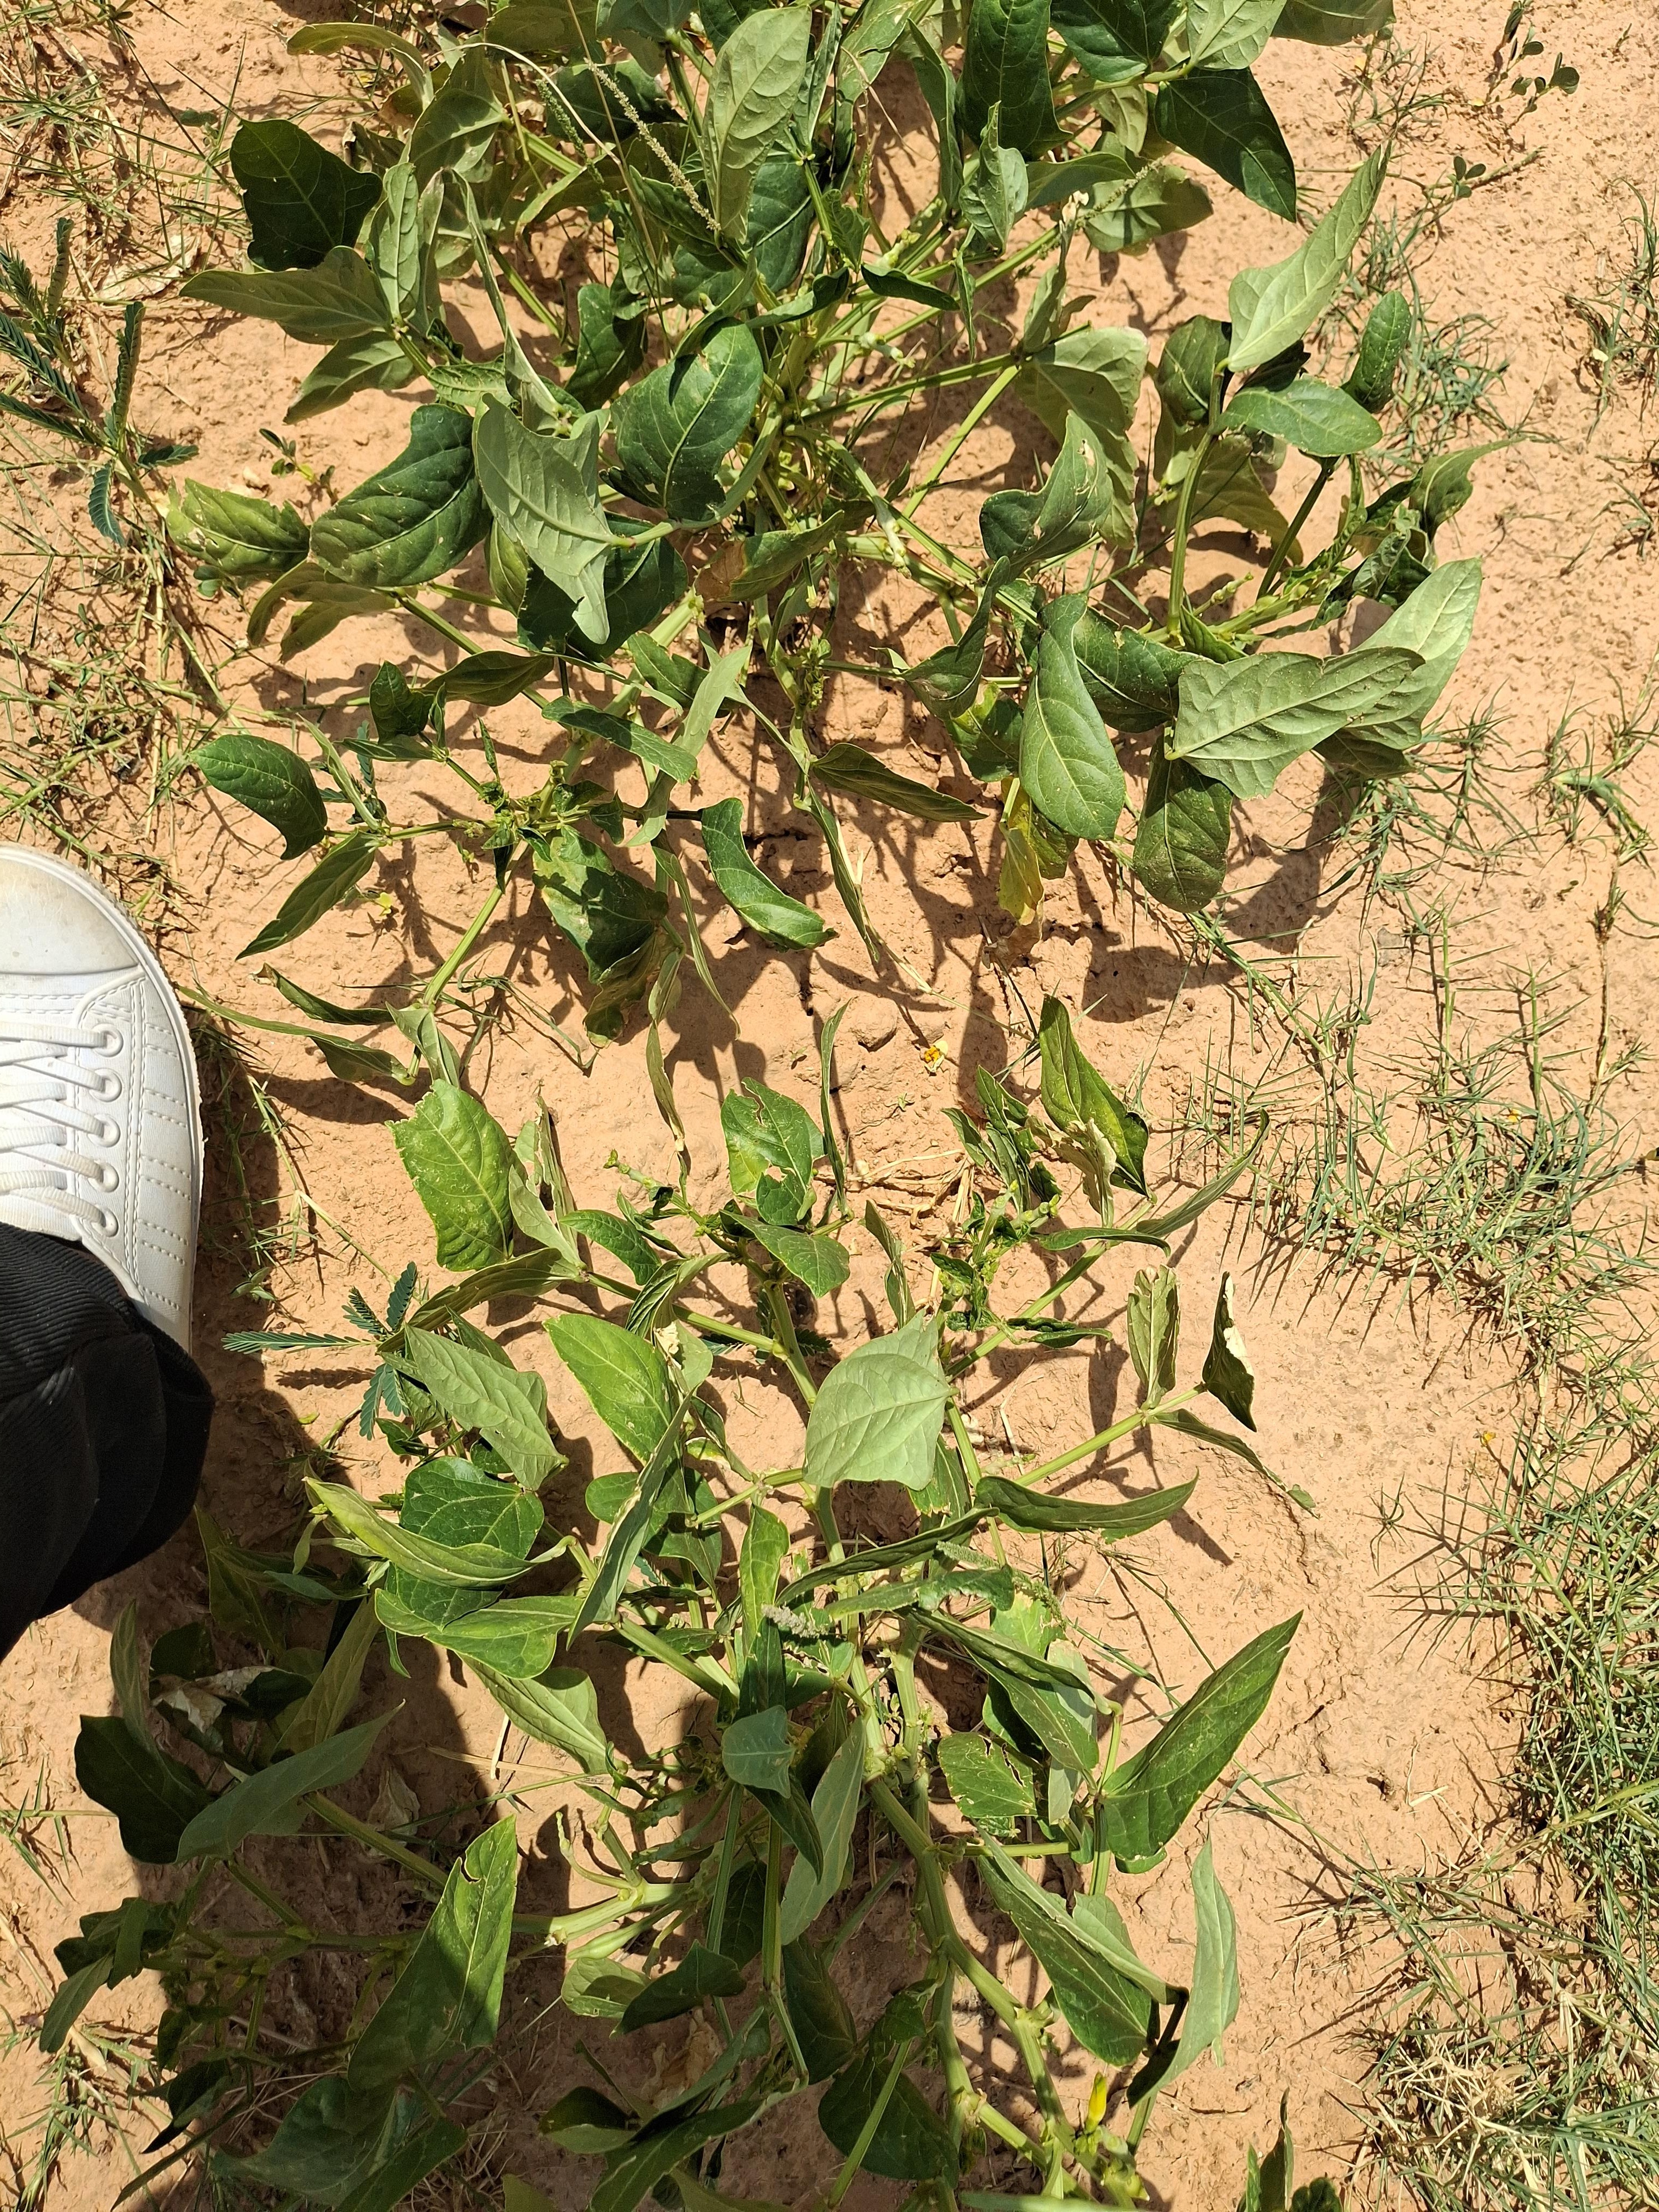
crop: cowpea
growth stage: harvest maturity
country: Nigeria
